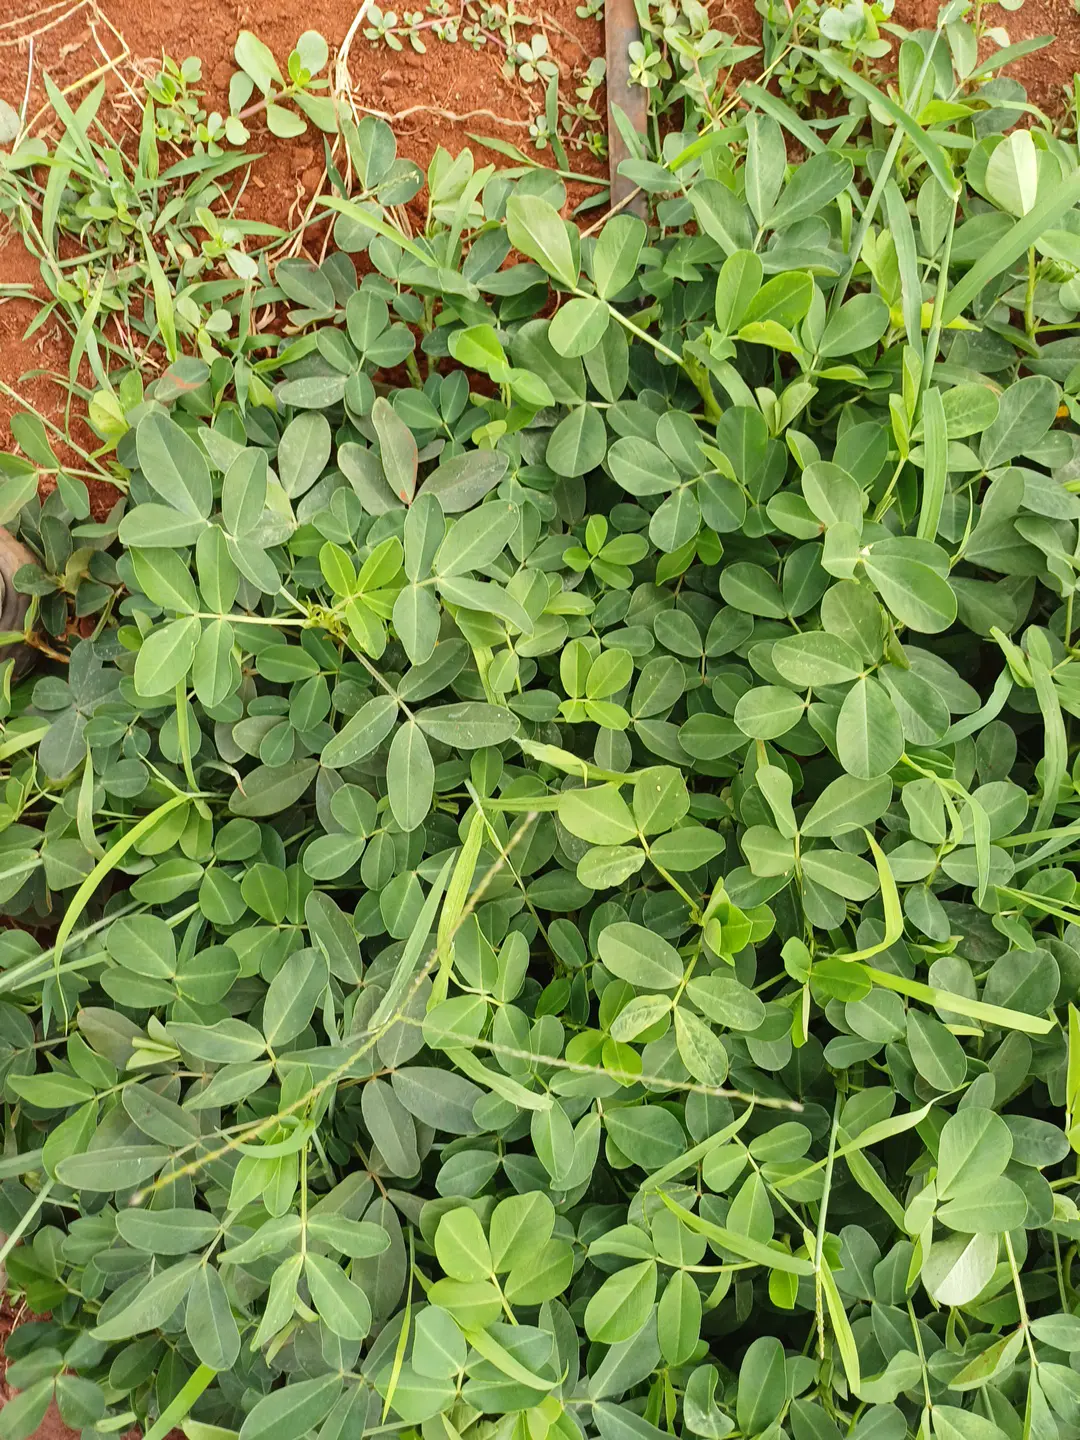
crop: groundnut
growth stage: pegging
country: Kenya
